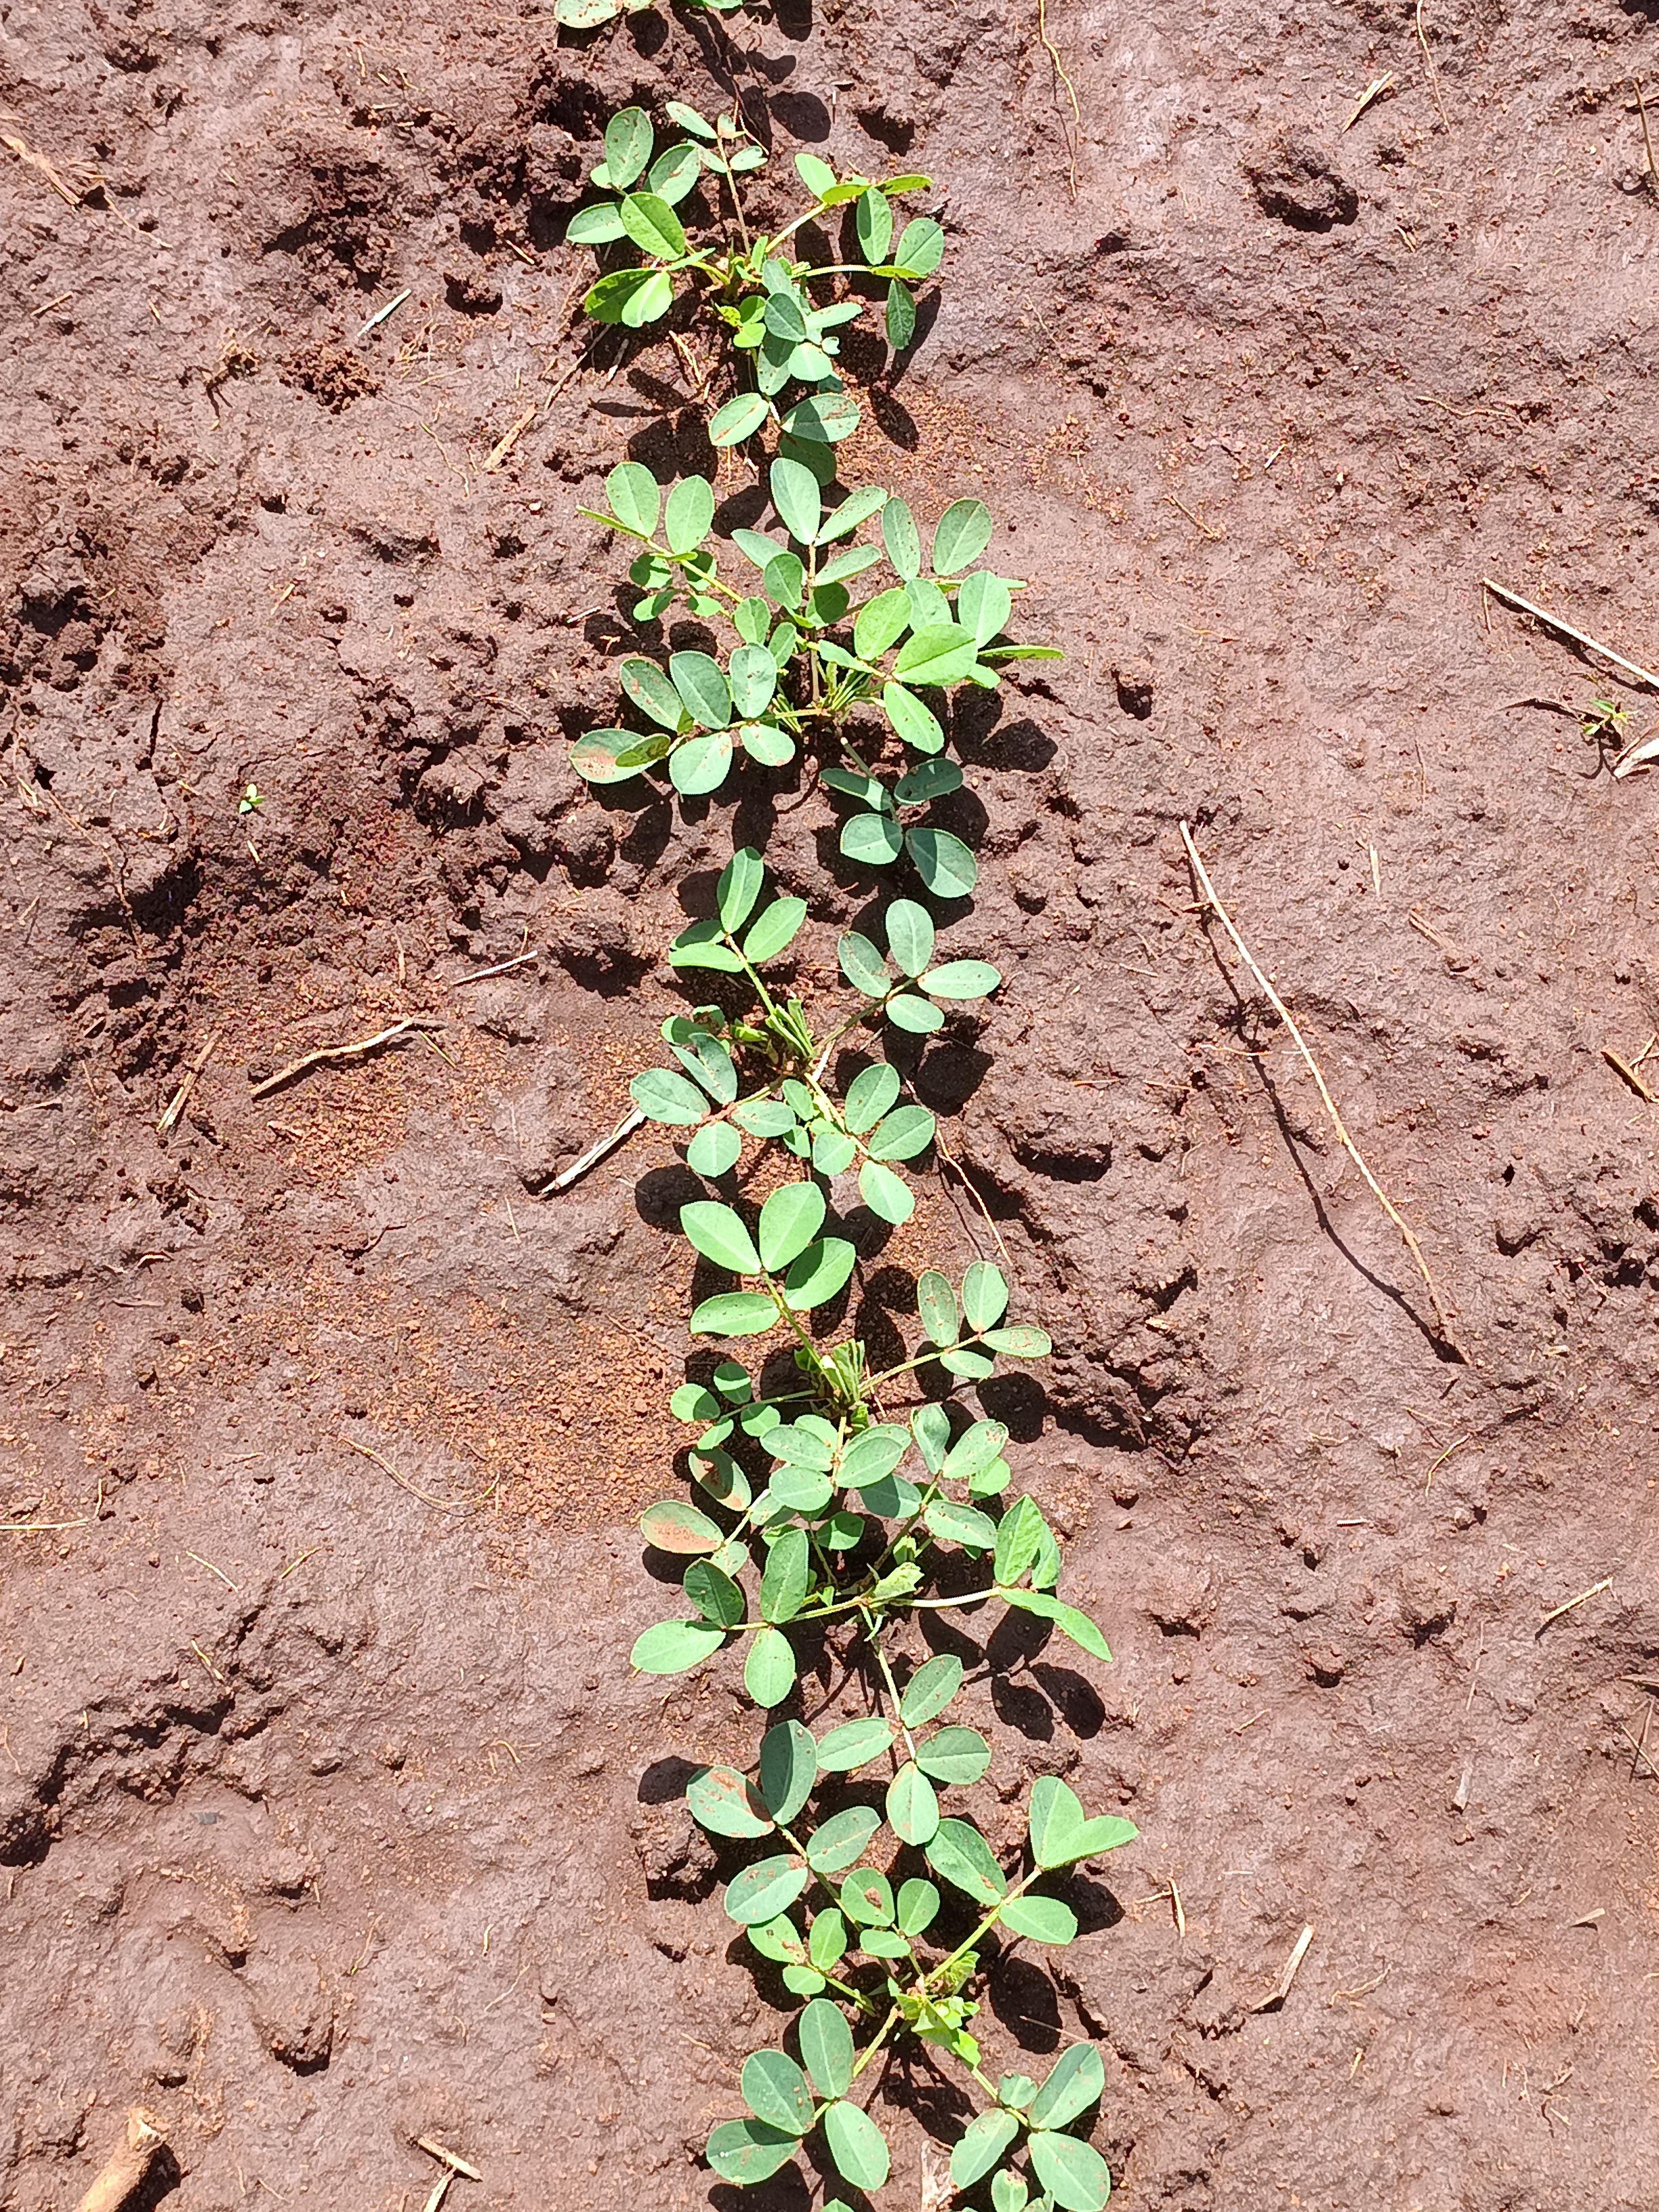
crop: groundnut
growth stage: vegetative
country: Kenya
